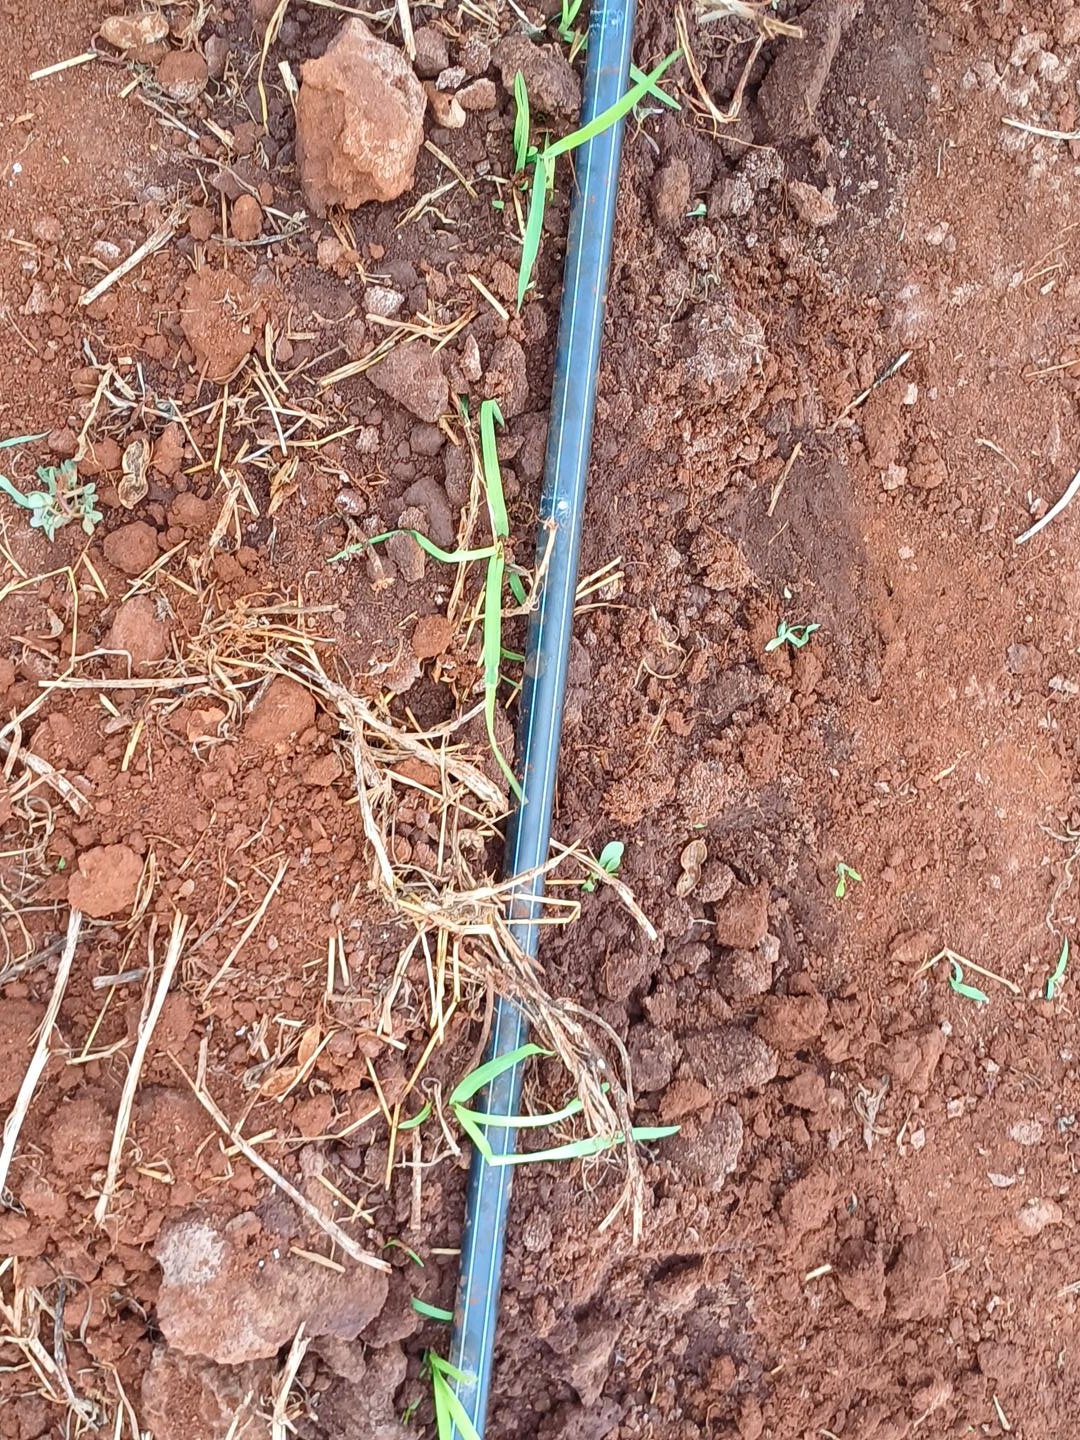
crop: finger millet
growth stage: vegetative
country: Kenya
